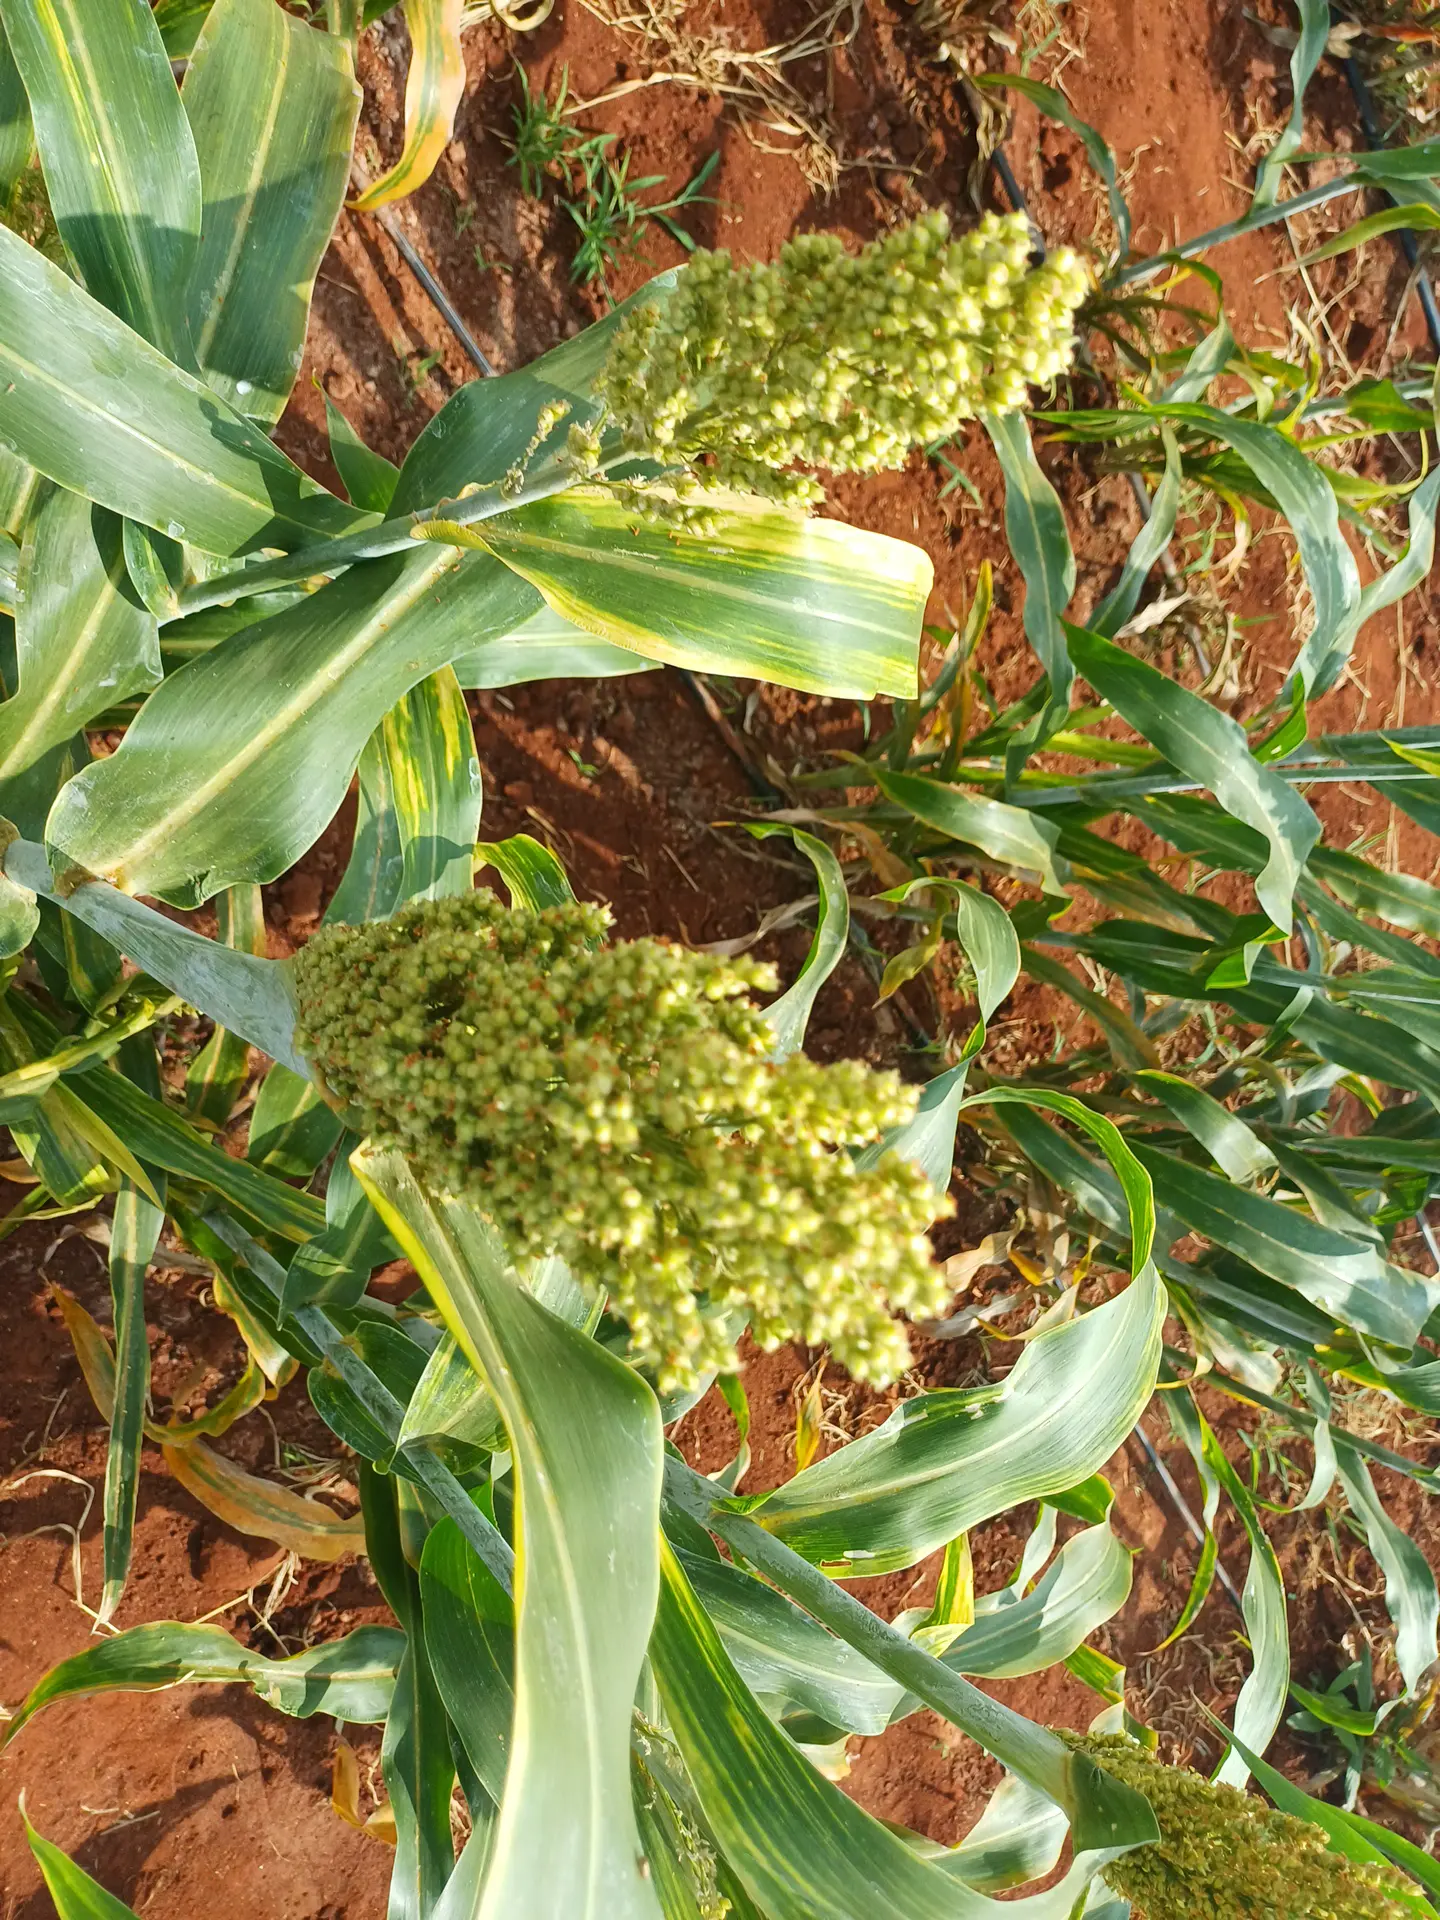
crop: sorghum
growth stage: filling grain
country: Kenya
